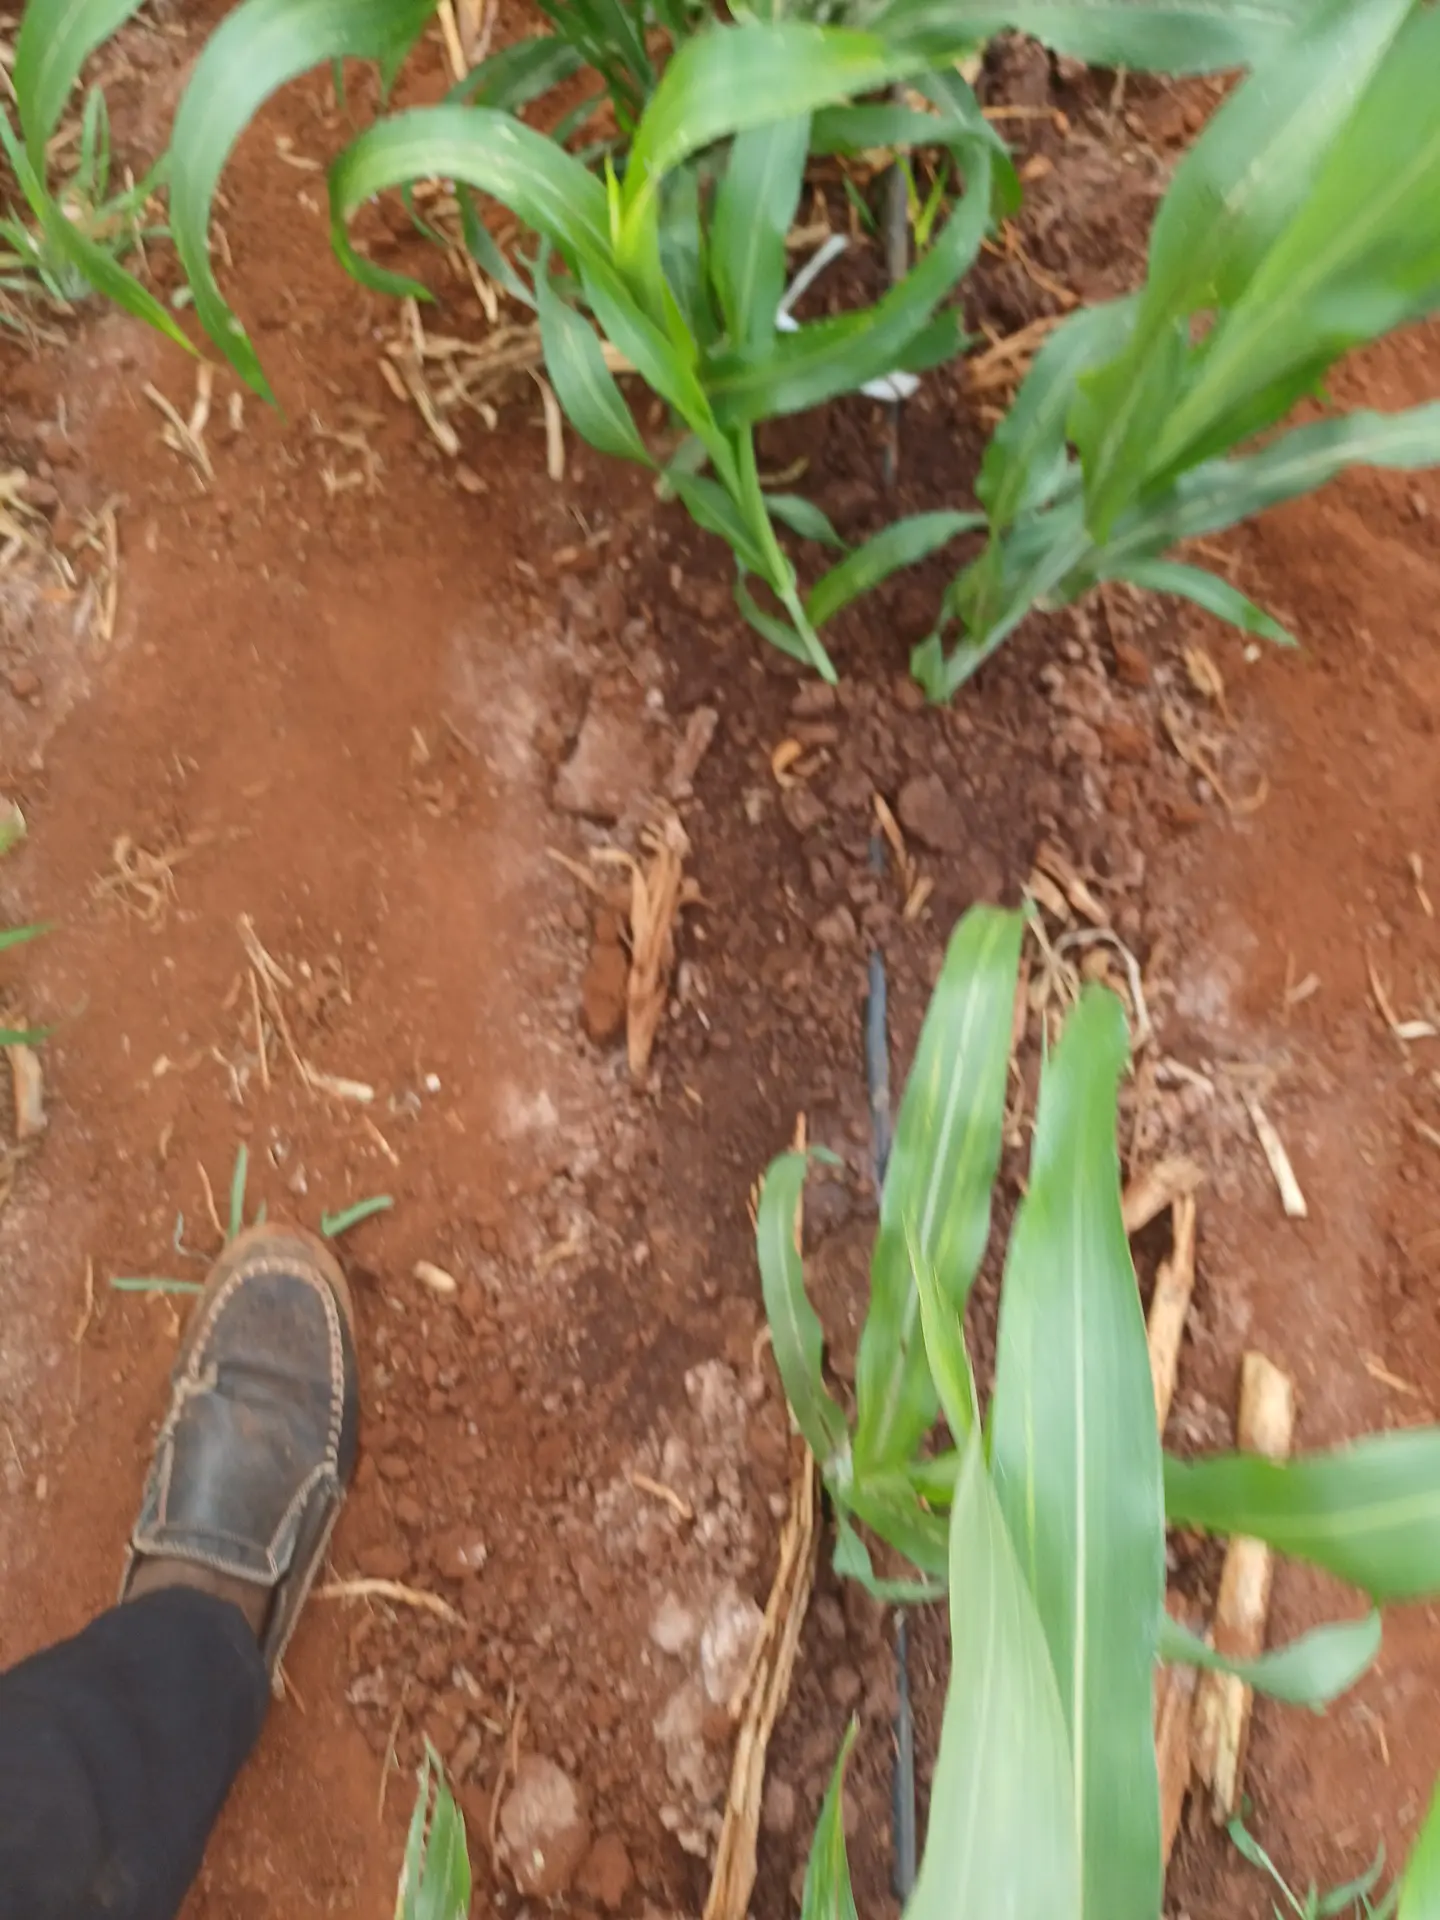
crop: sorghum
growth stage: vegetative
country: Kenya
